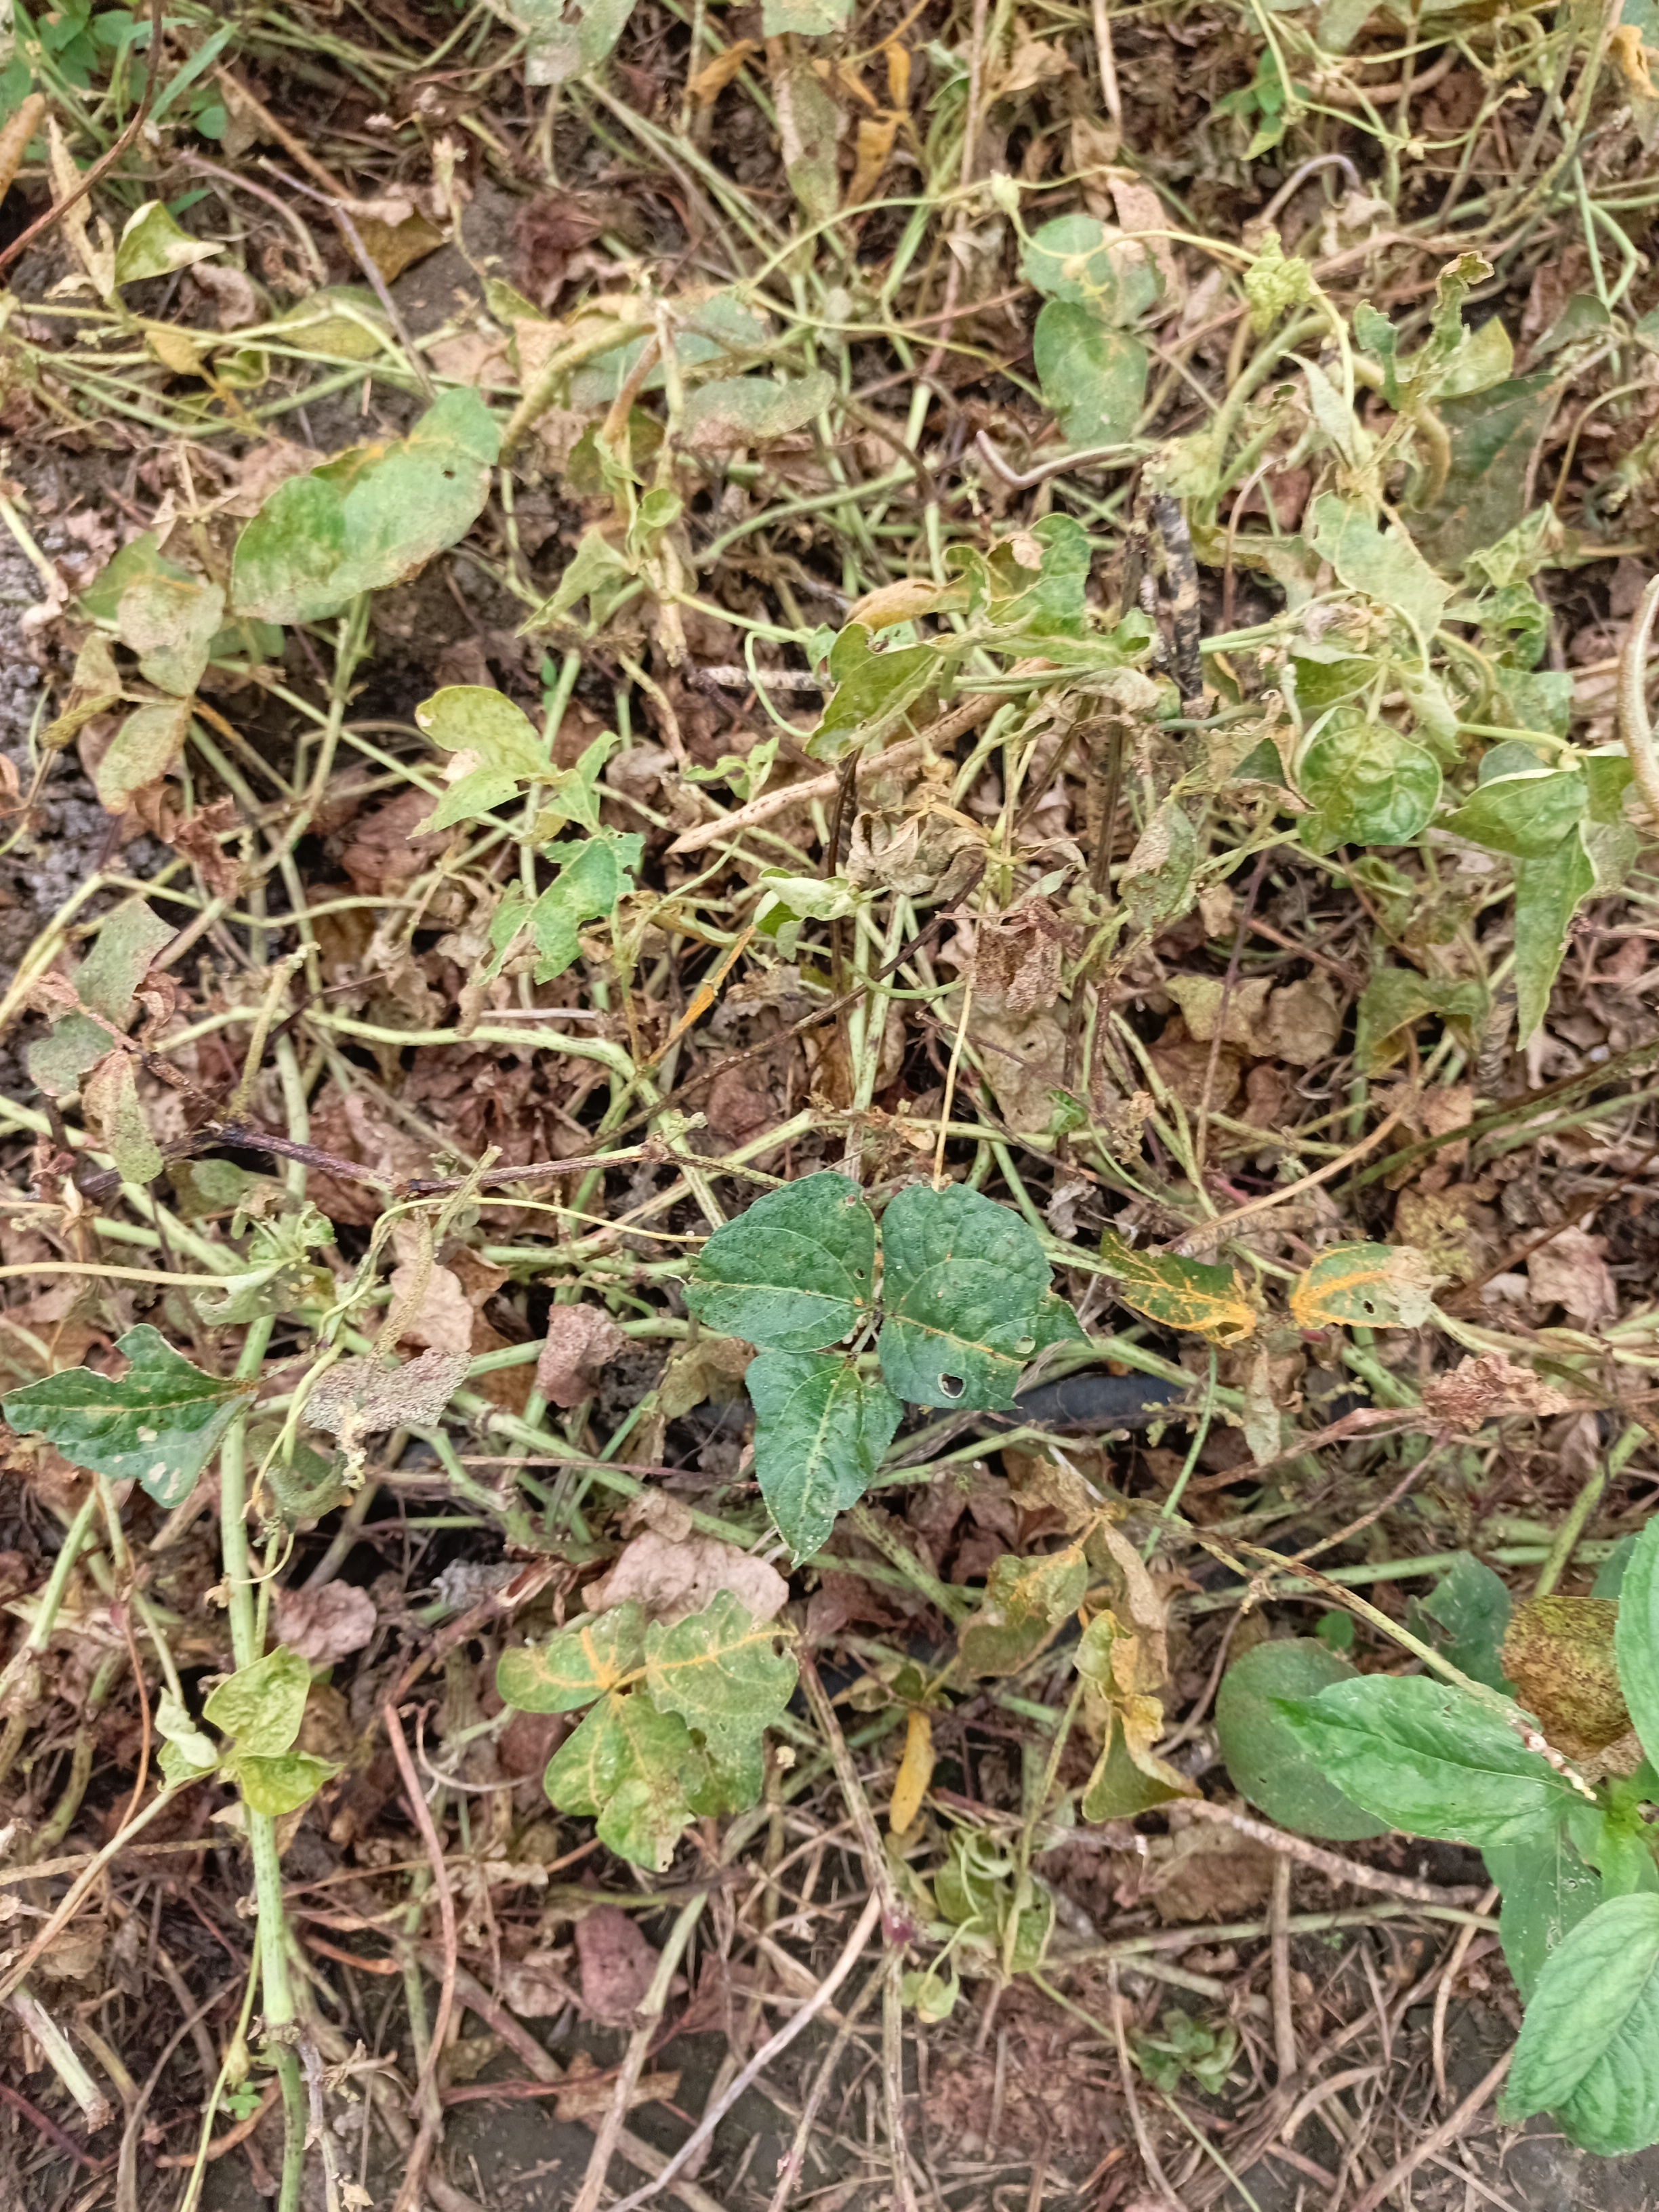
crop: cowpea
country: Tanzania
